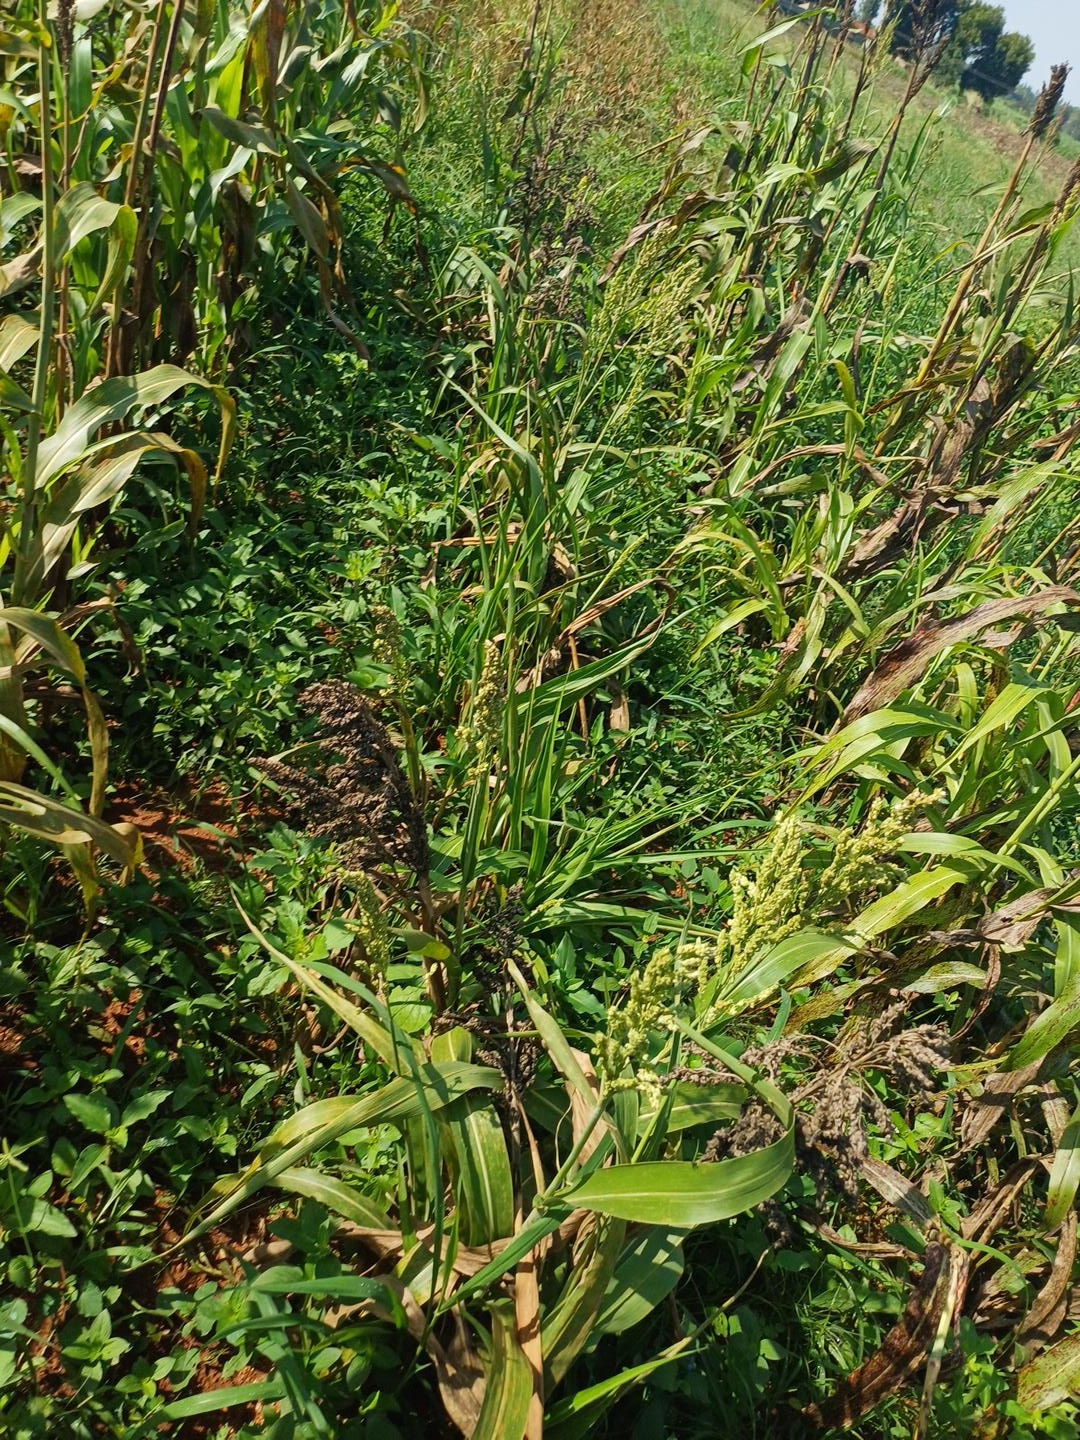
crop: sorghum
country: Kenya
